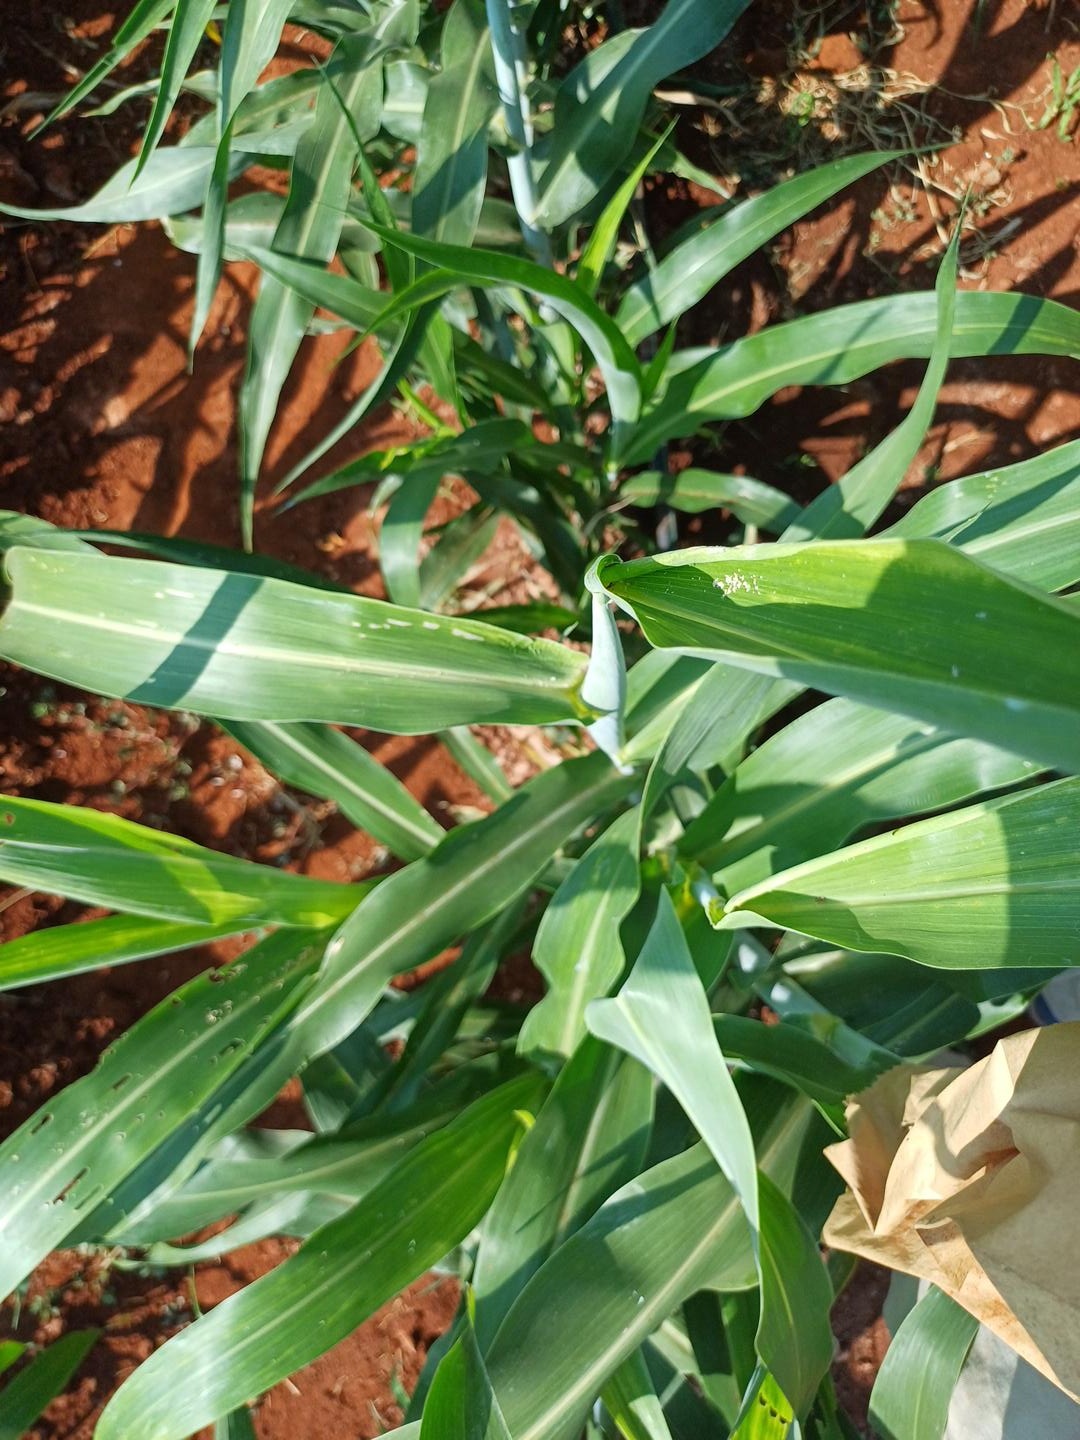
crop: sorghum
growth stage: heading tuber
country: Kenya
